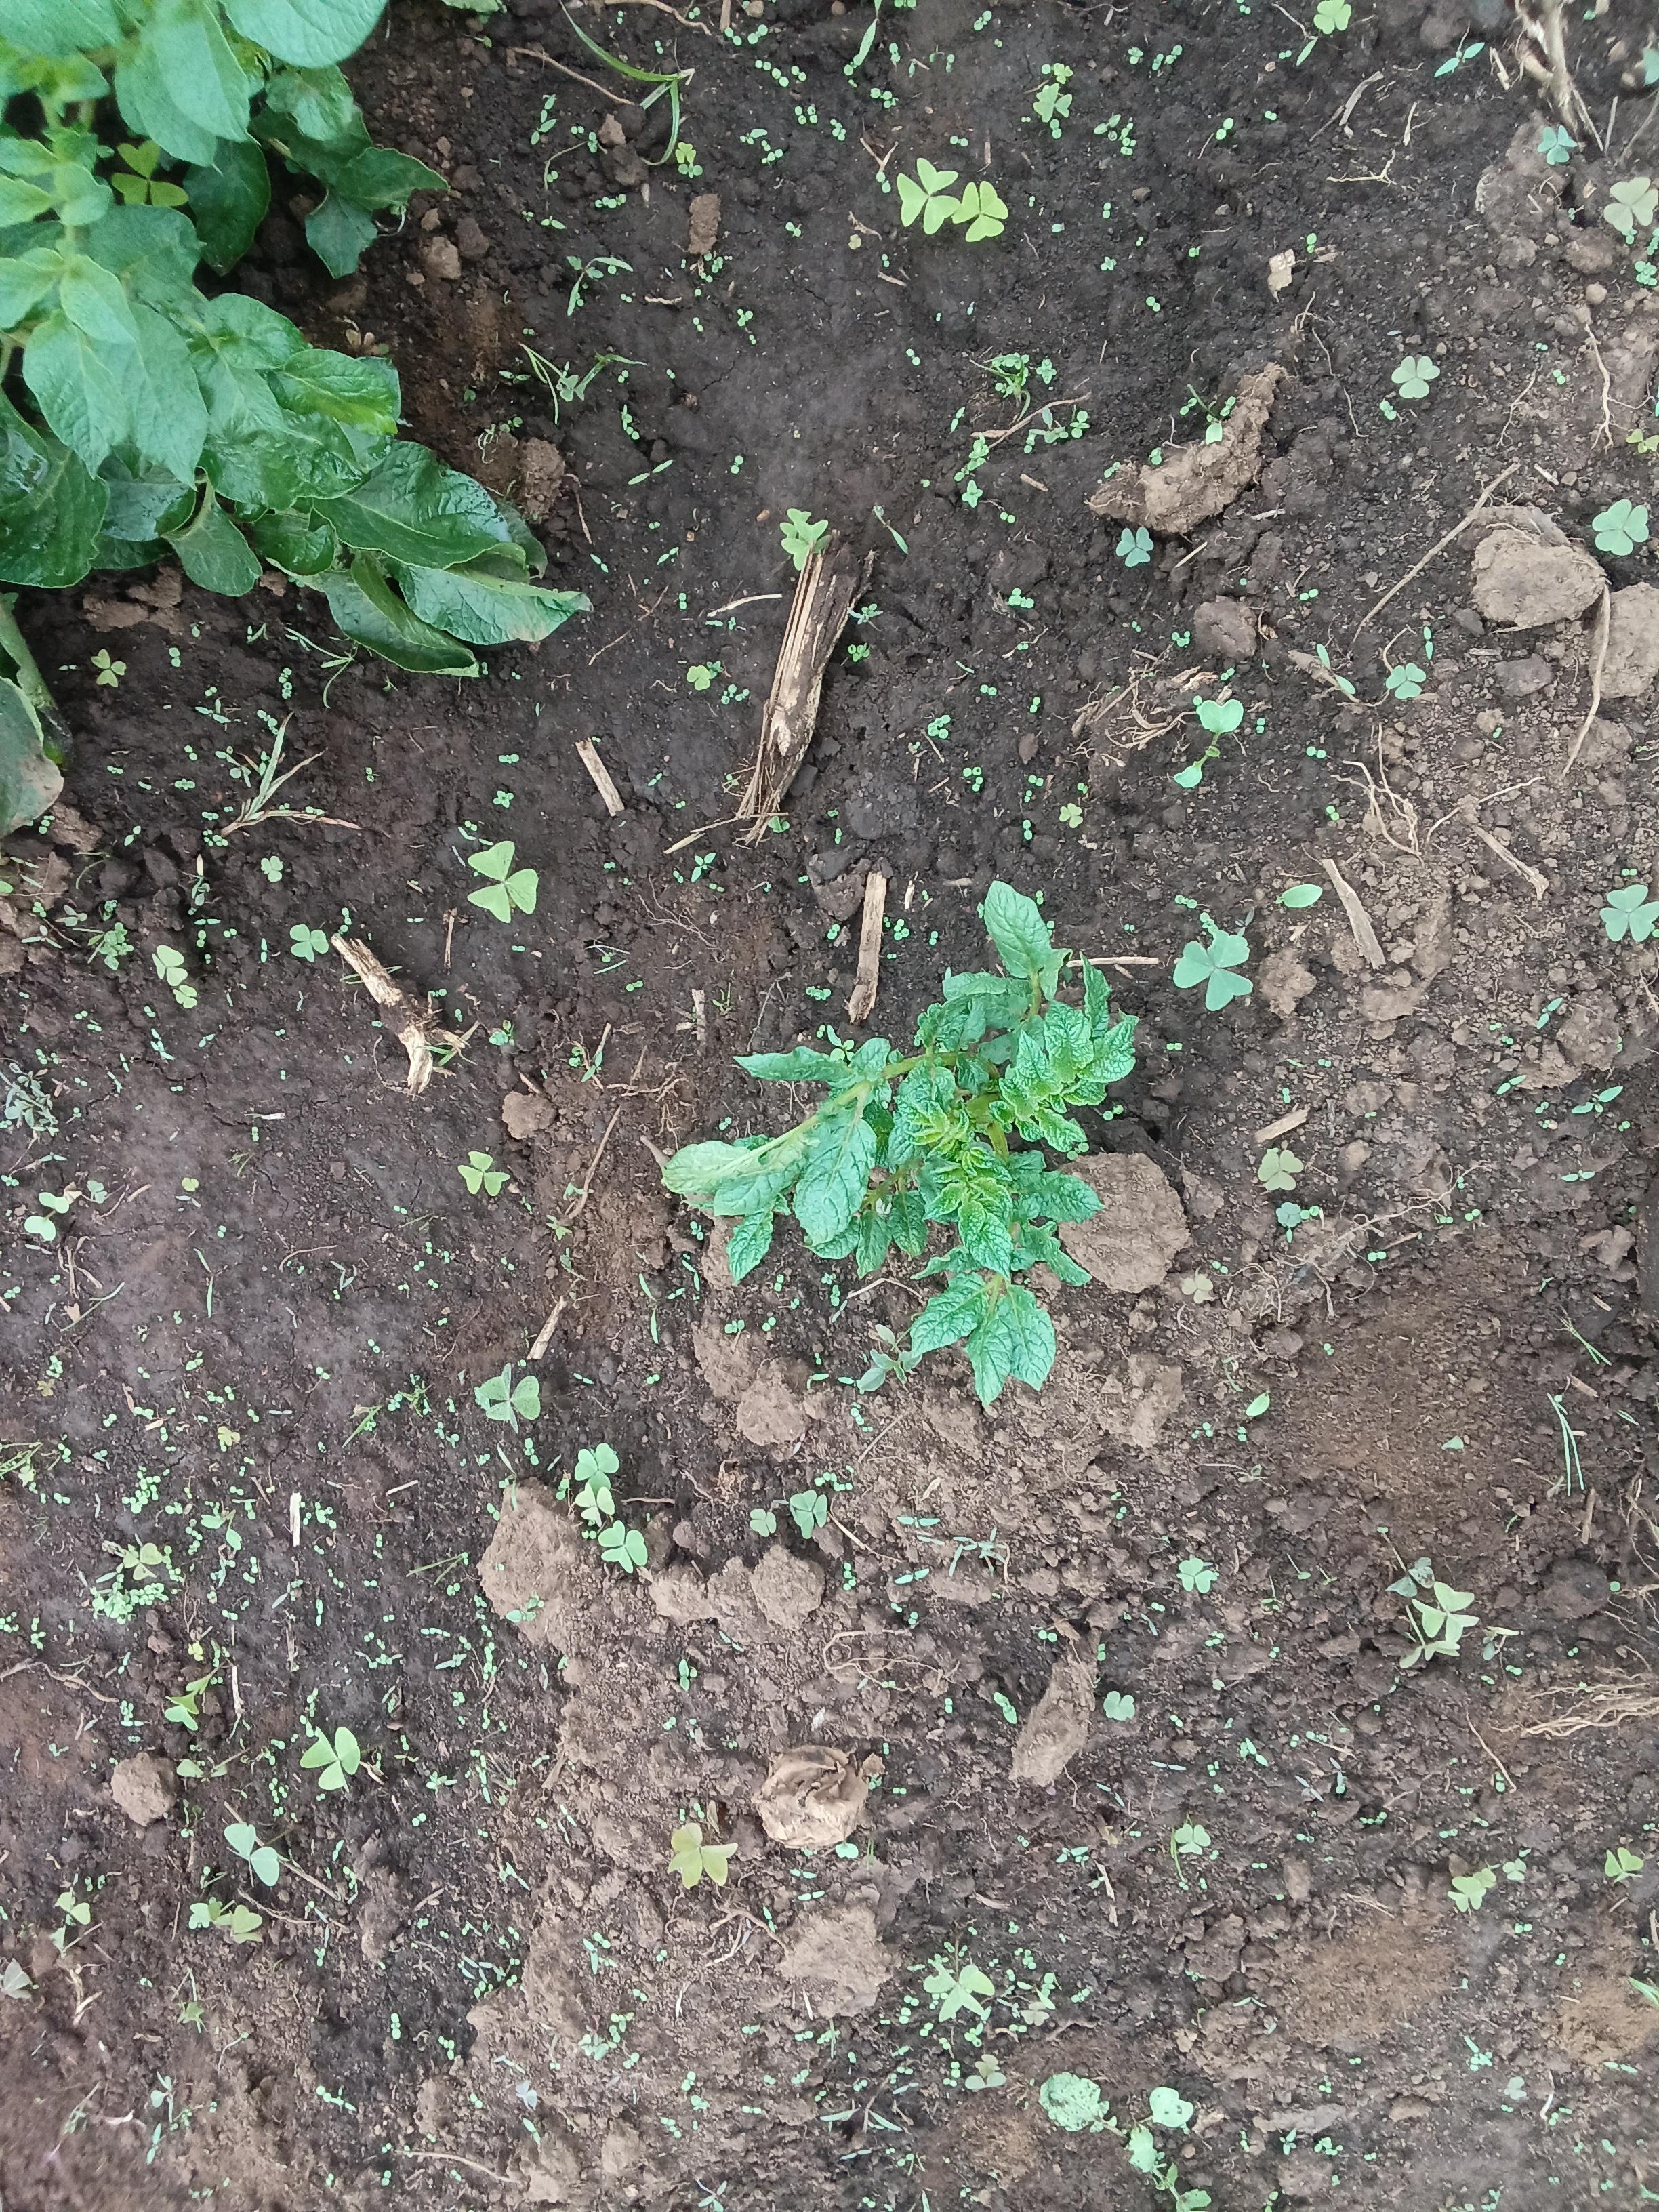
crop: potato
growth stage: vegetative
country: Kenya
